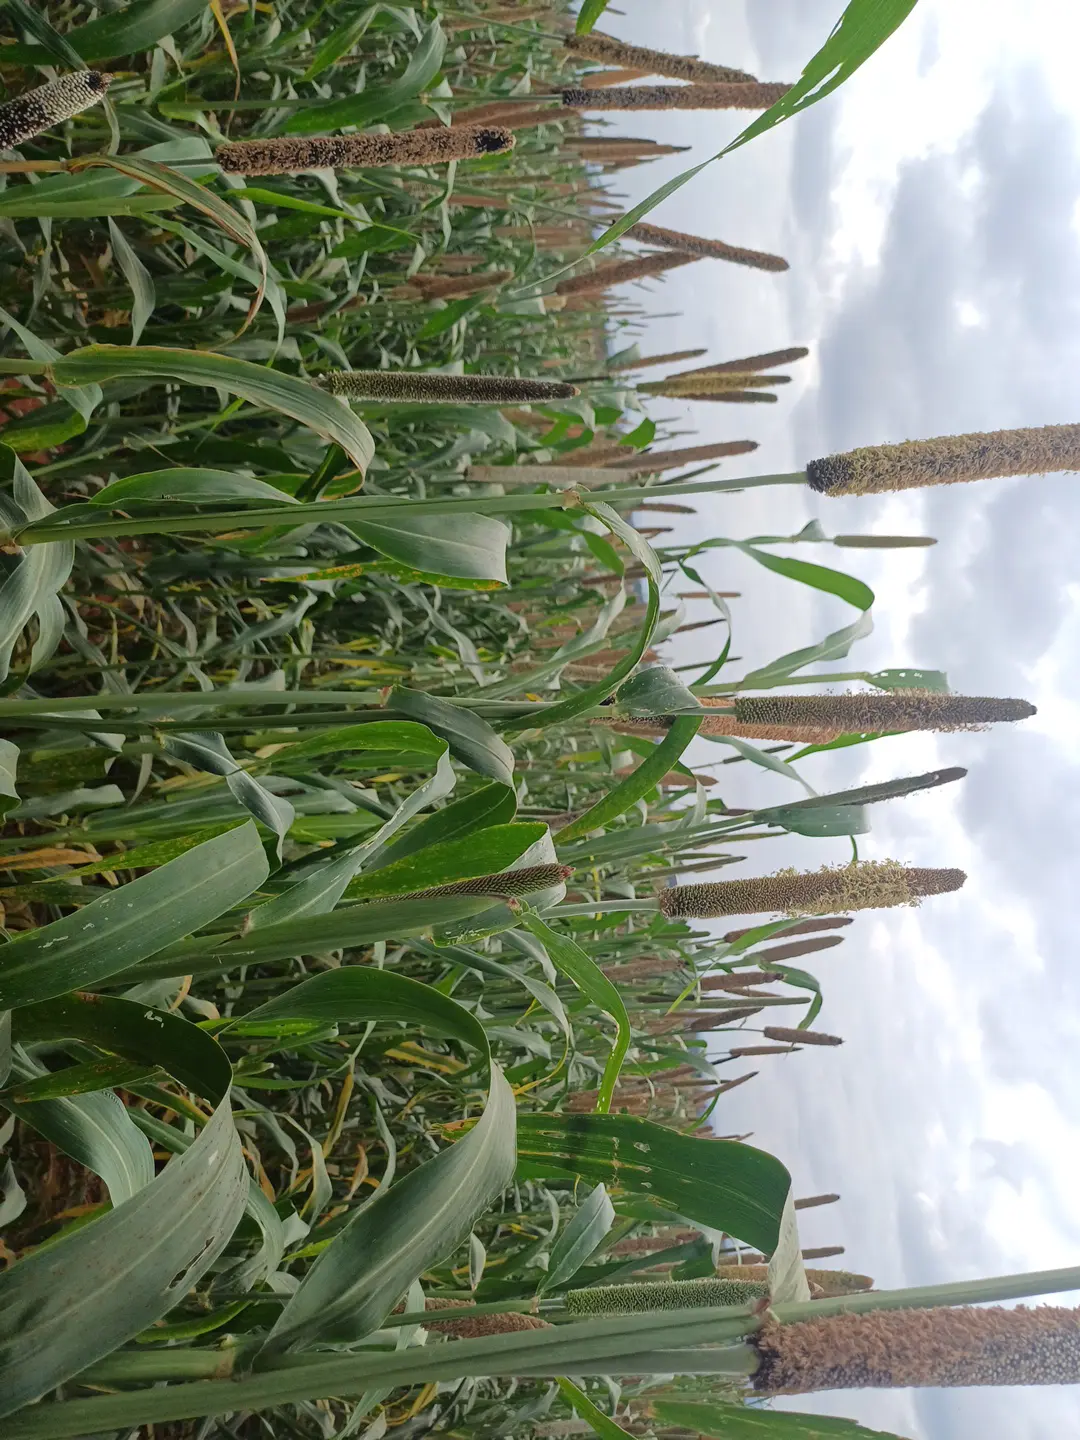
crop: pearl millet
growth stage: filling grain
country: Kenya
